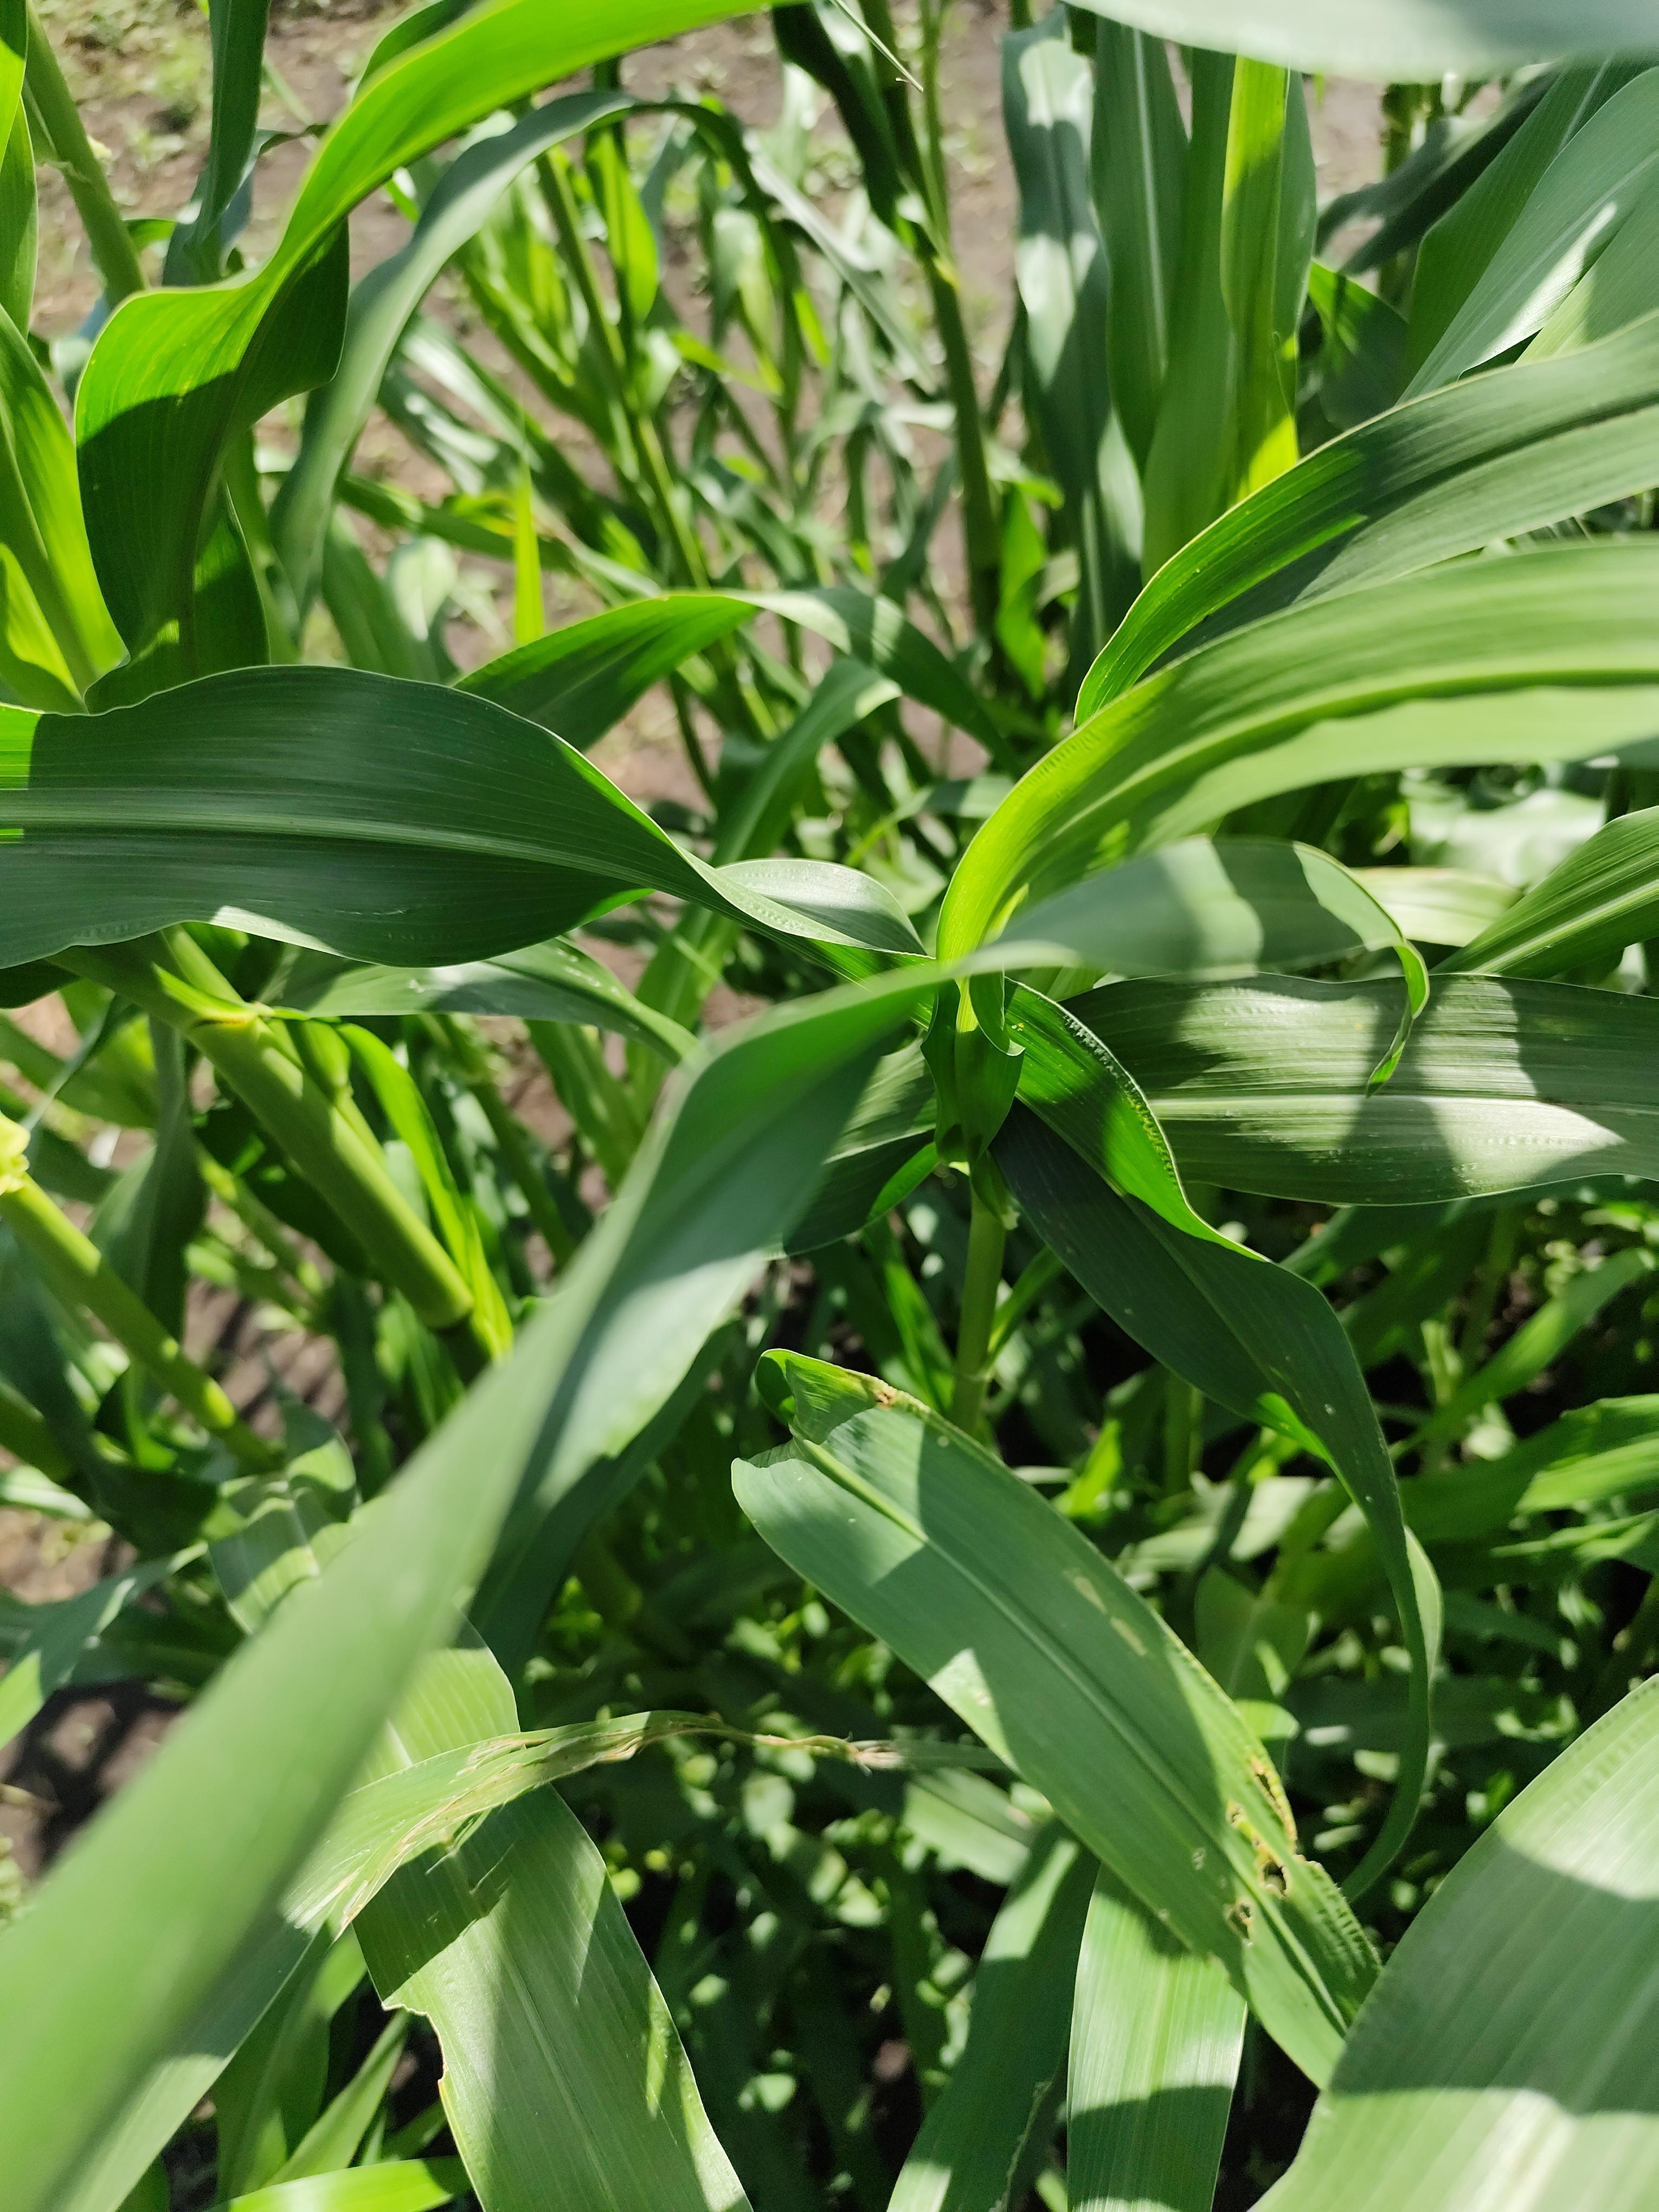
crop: pearl millet
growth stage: heading tuber
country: Tanzania
